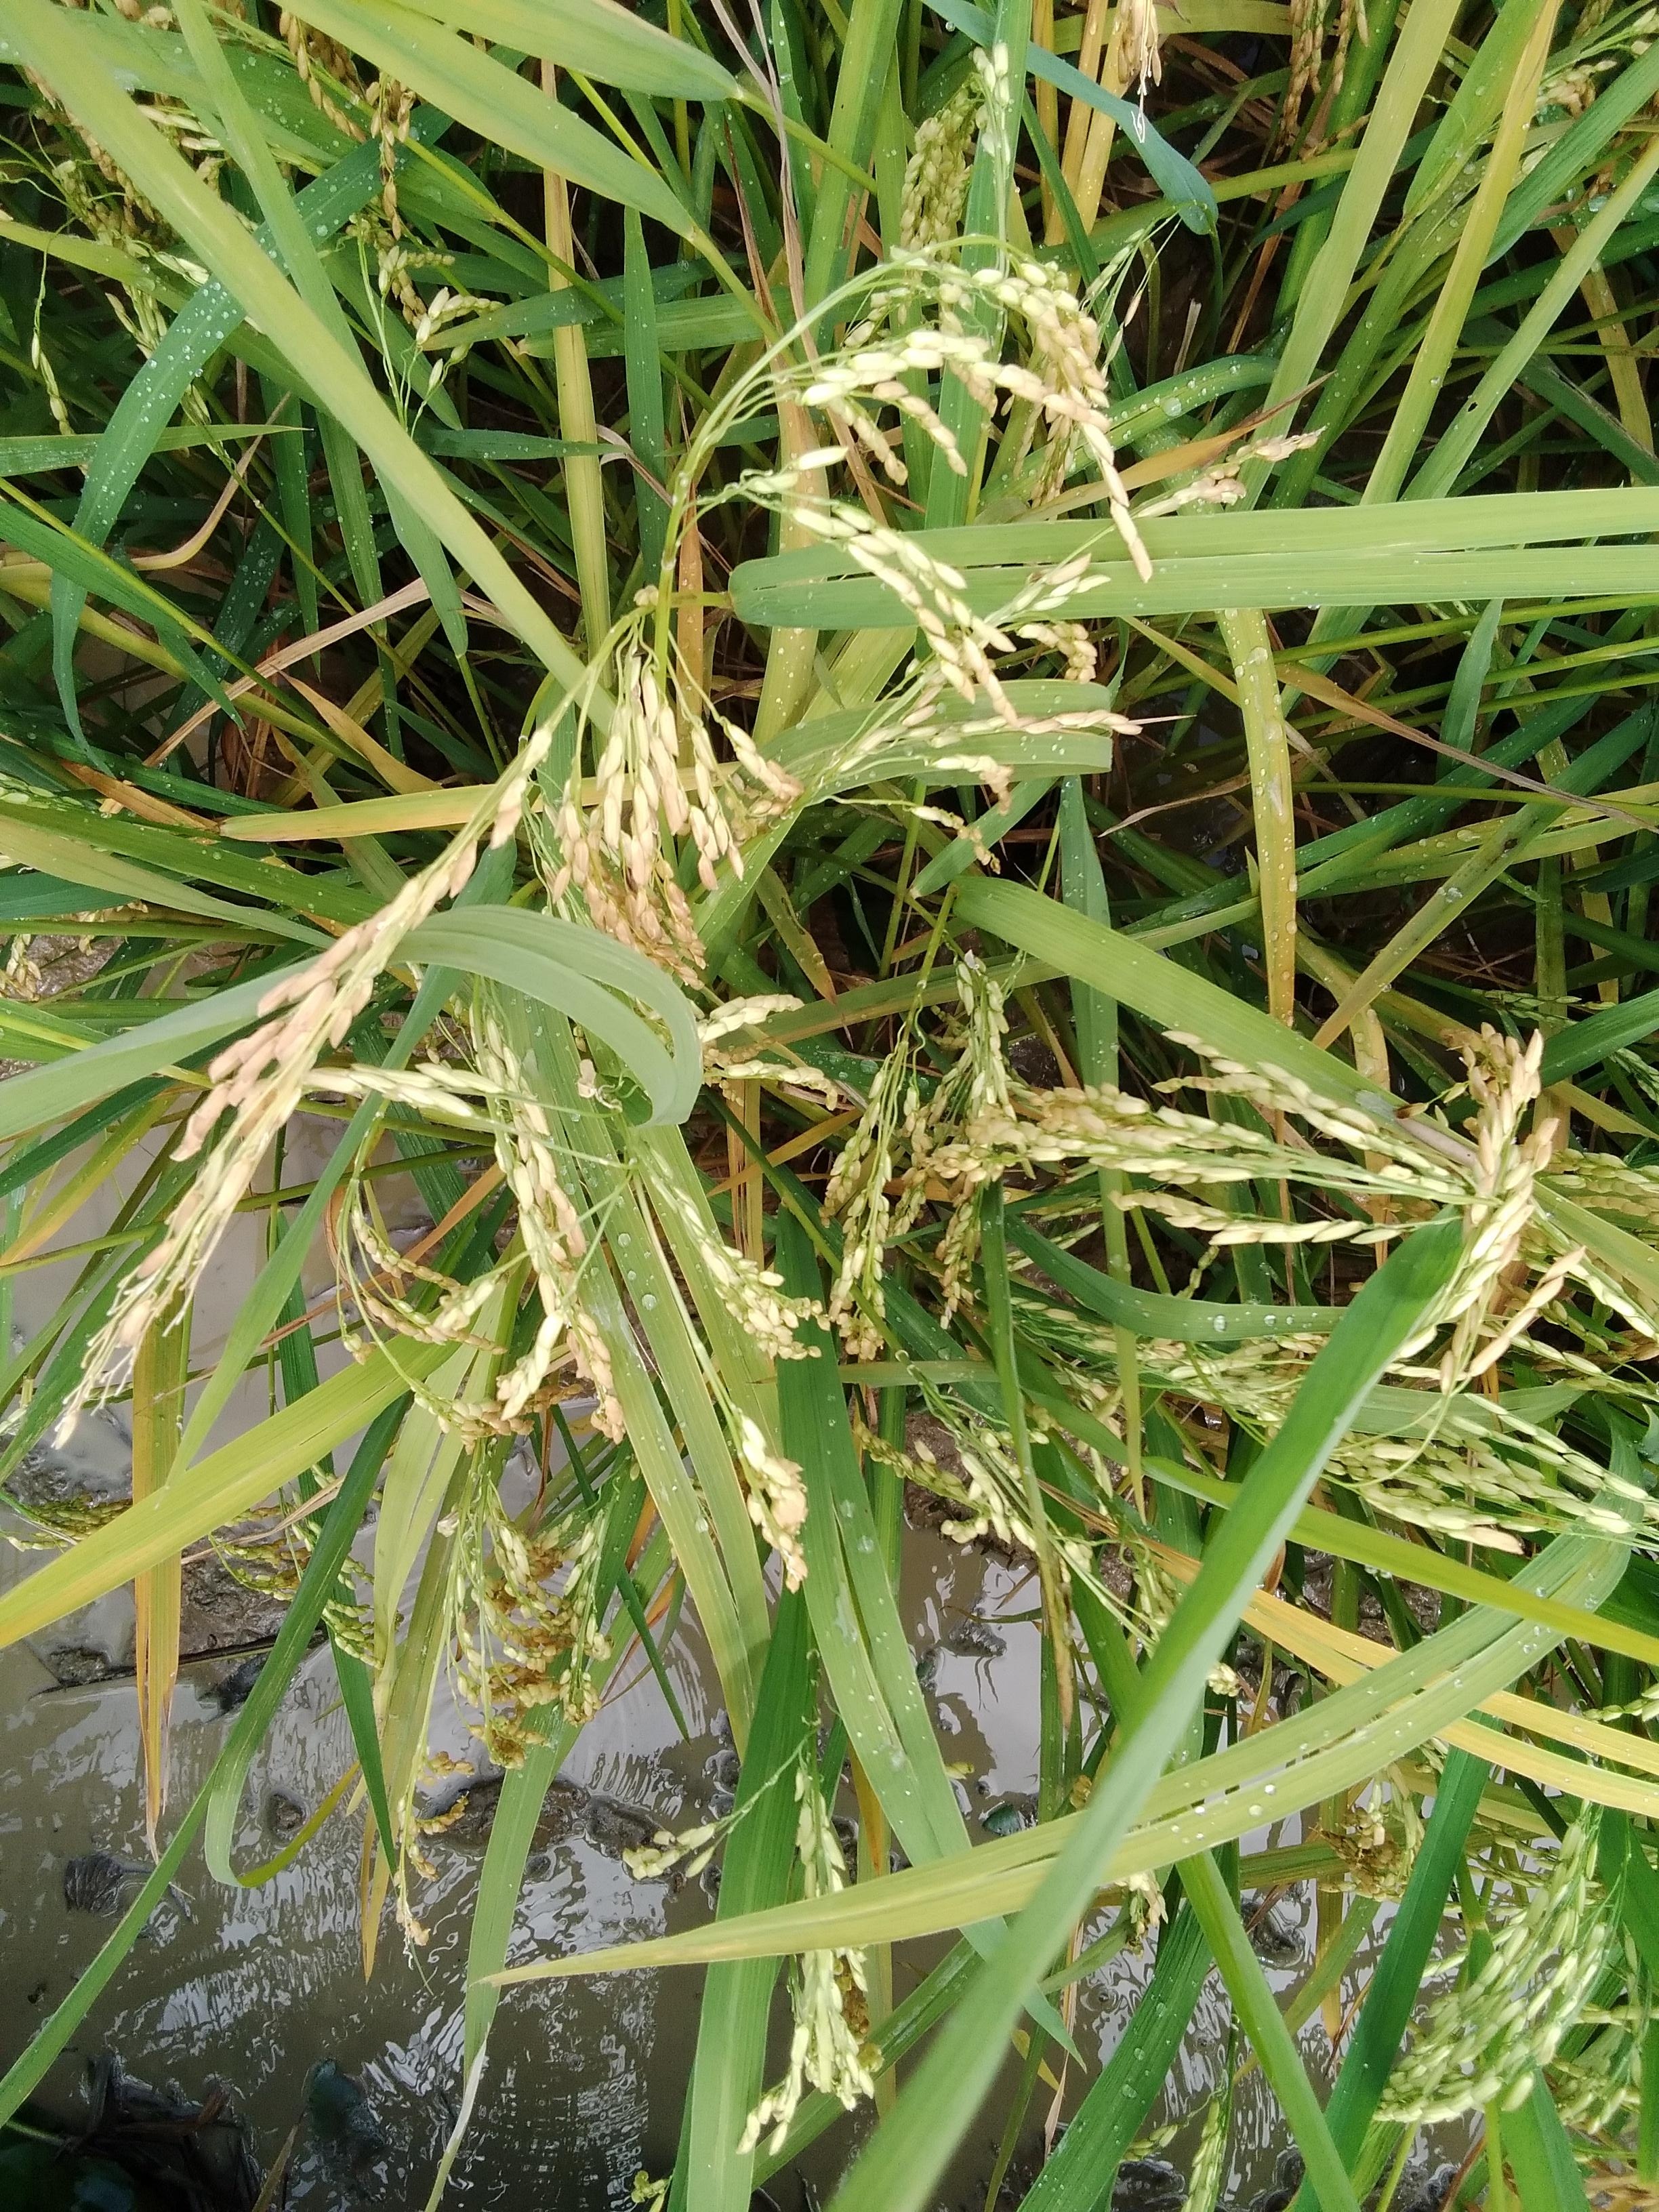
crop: rice
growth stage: ripening
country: Nigeria
